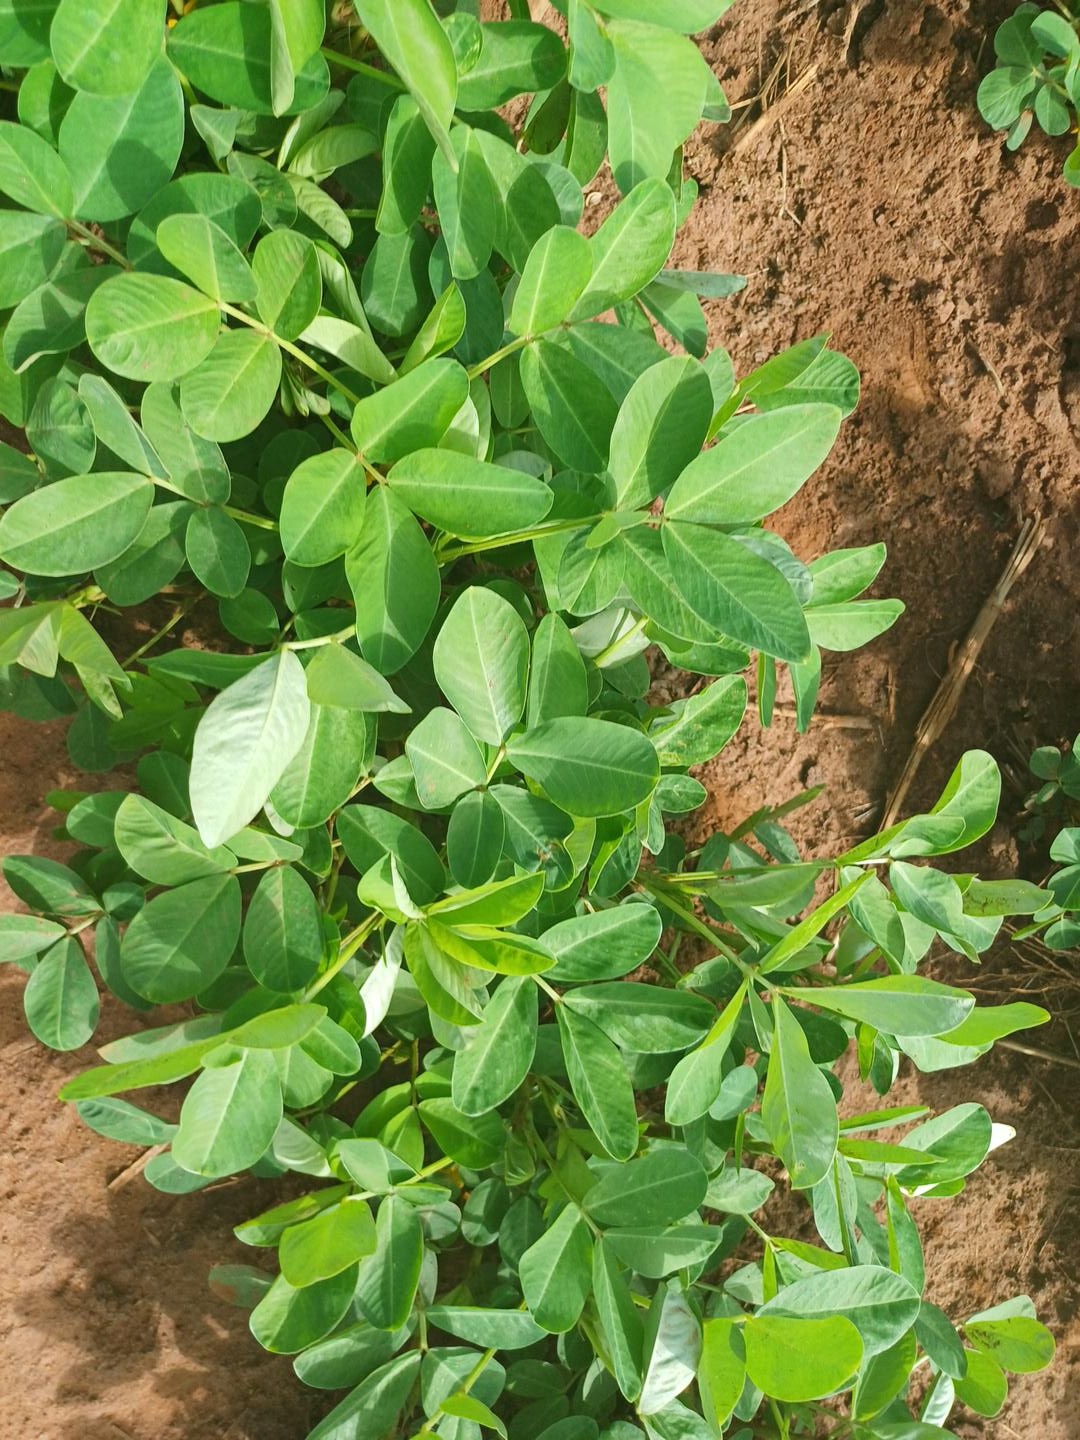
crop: groundnut
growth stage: flowering
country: Kenya
